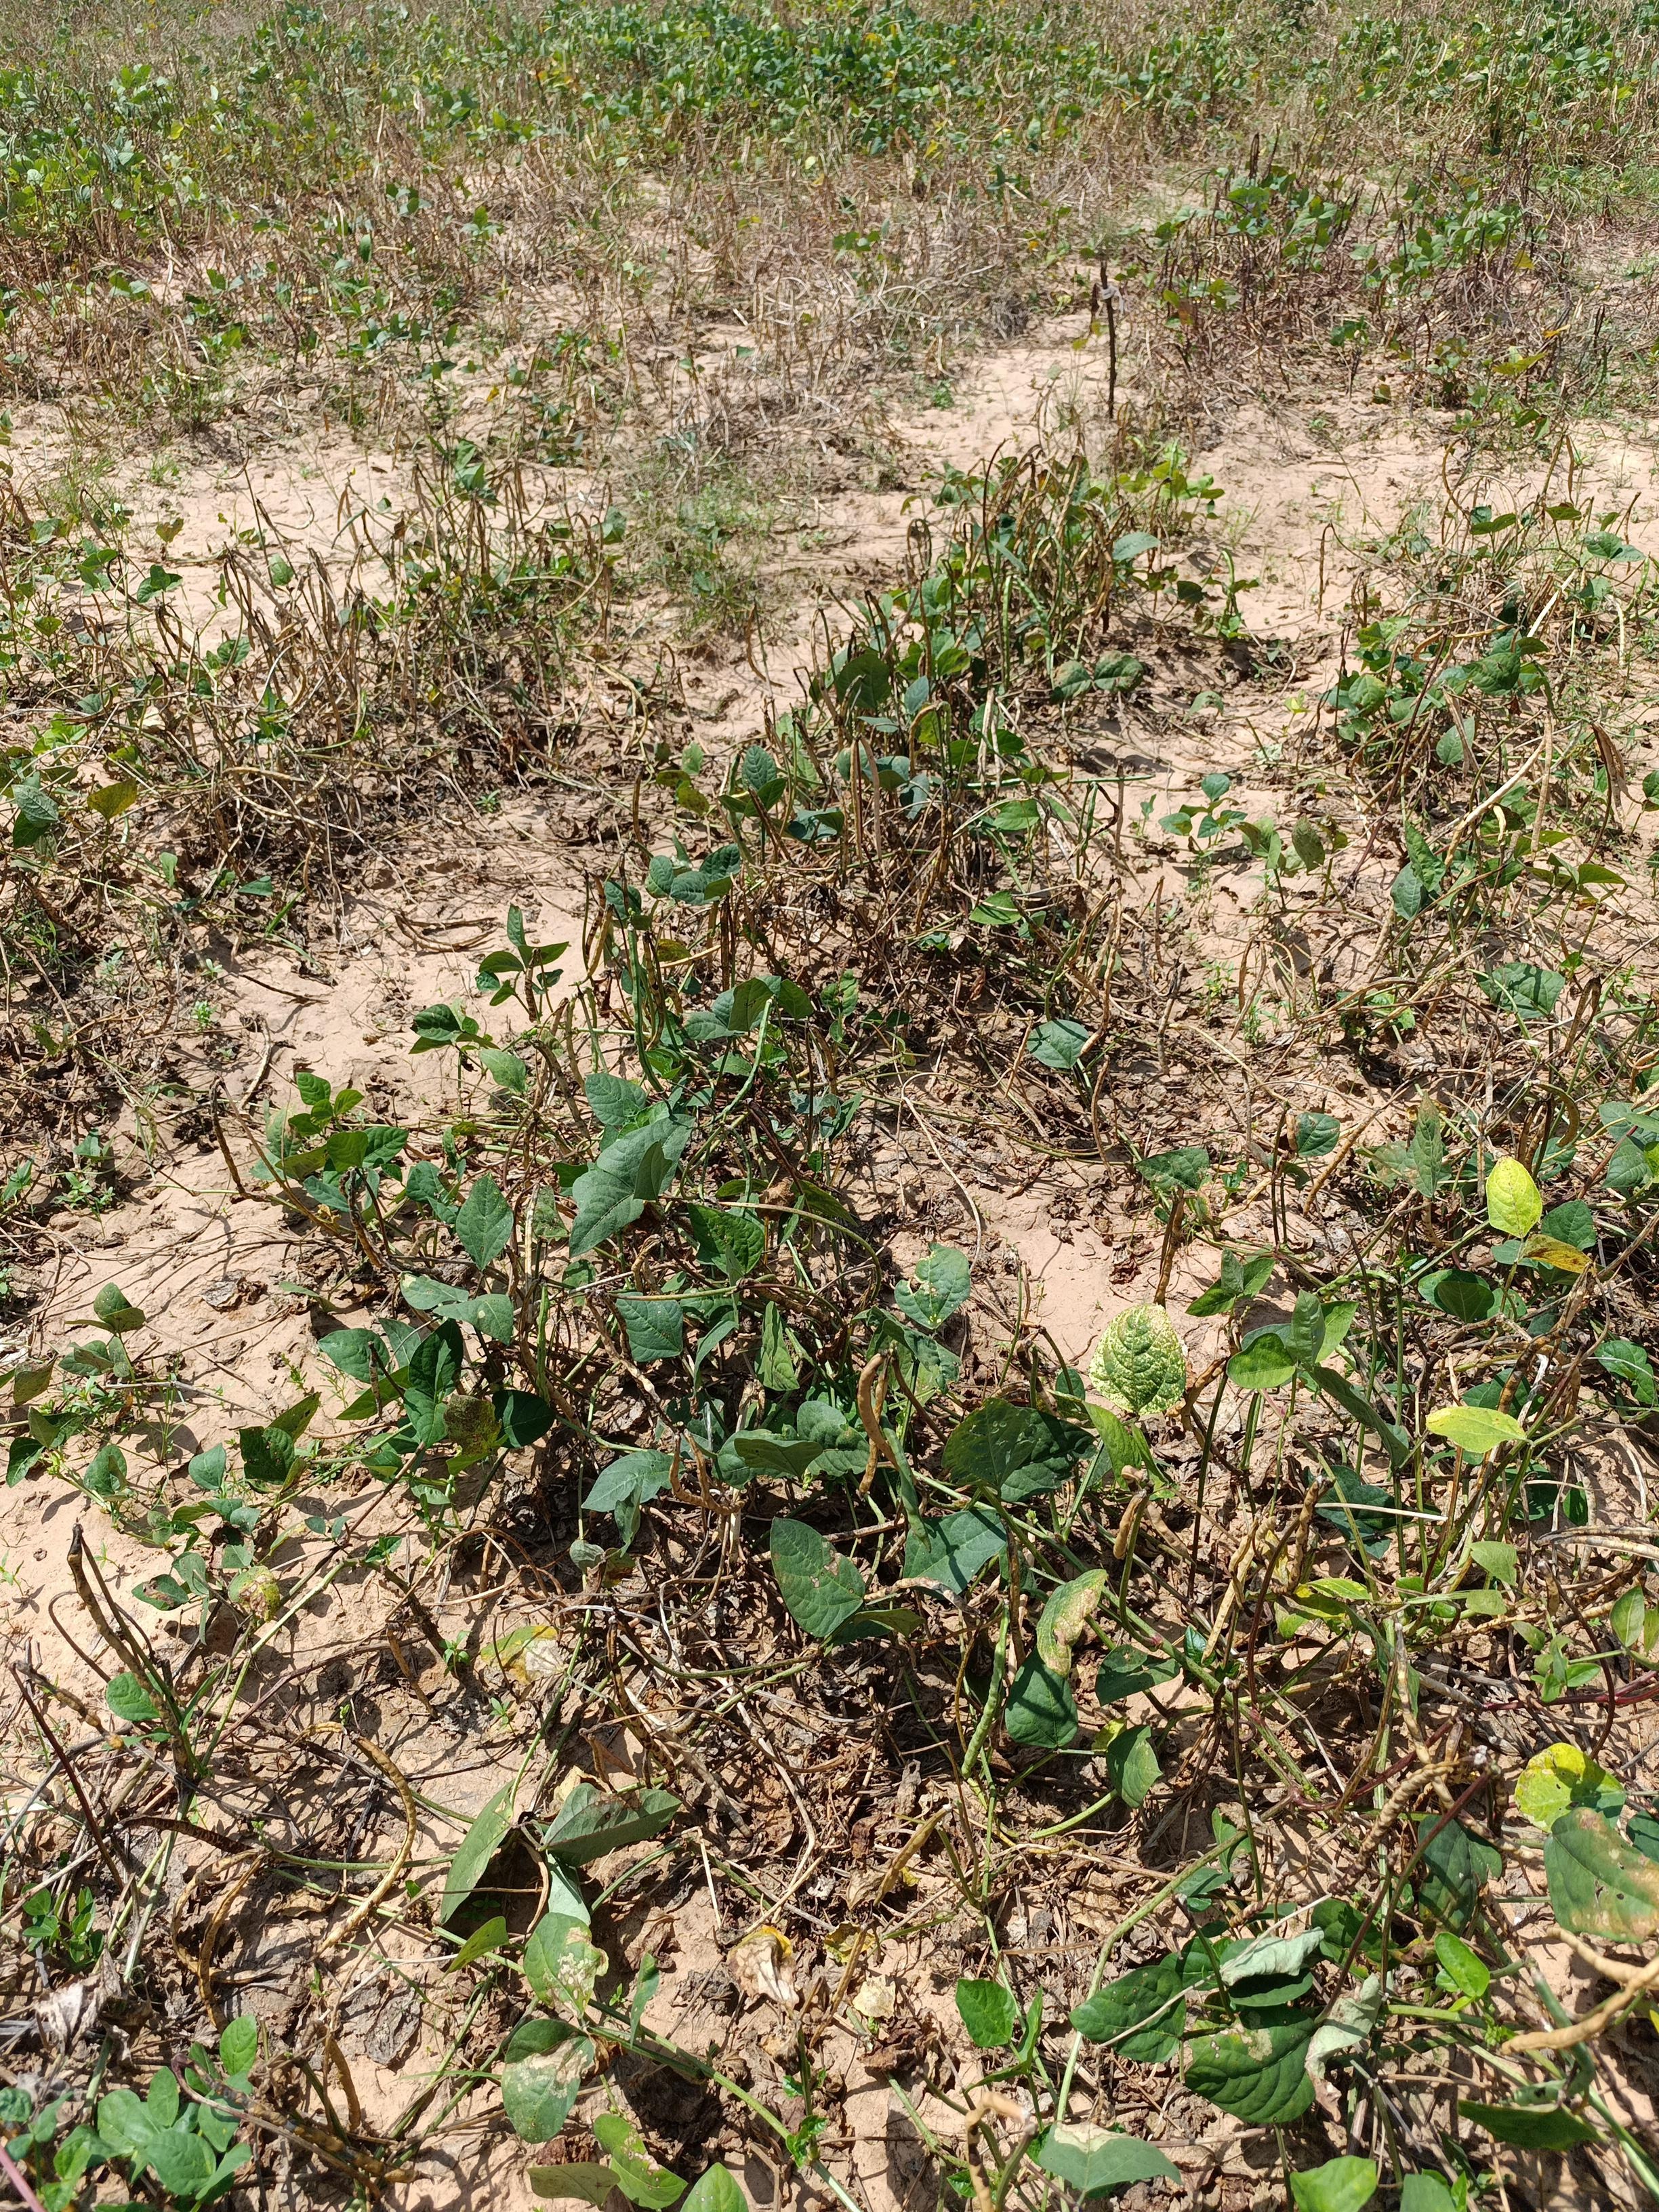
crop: cowpea
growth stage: maturity
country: Nigeria
